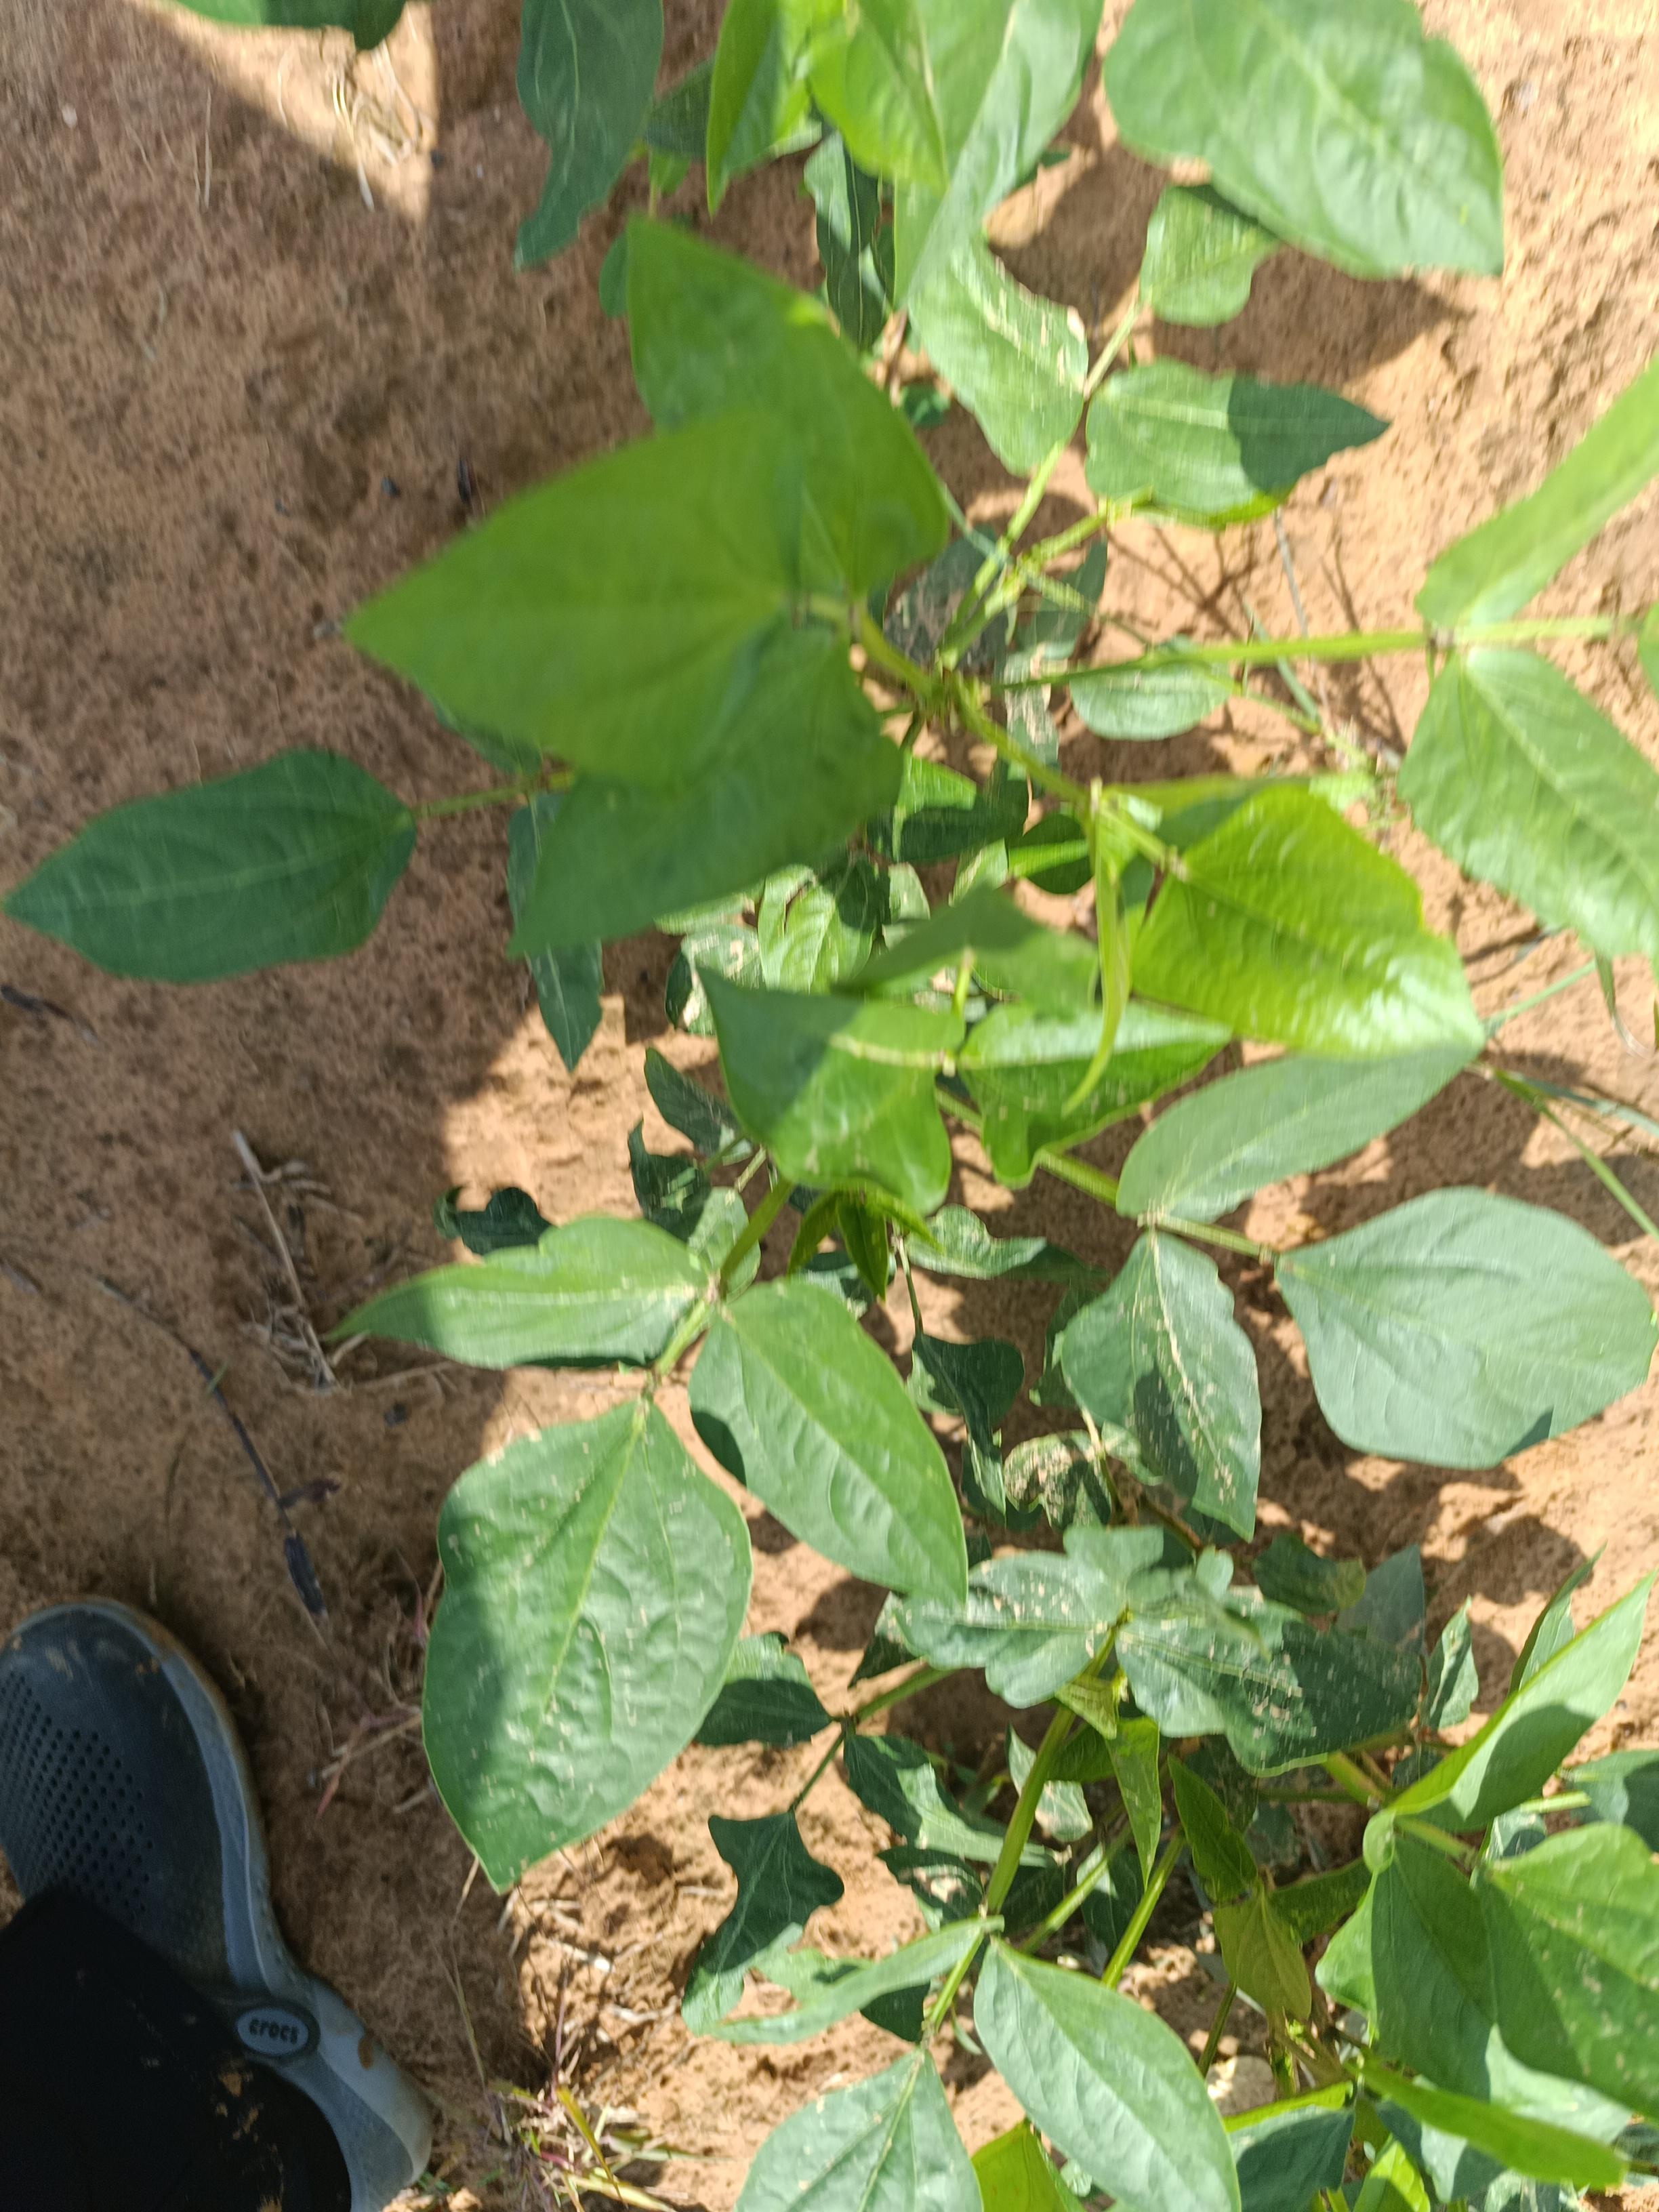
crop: cowpea
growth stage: emergence
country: Nigeria
